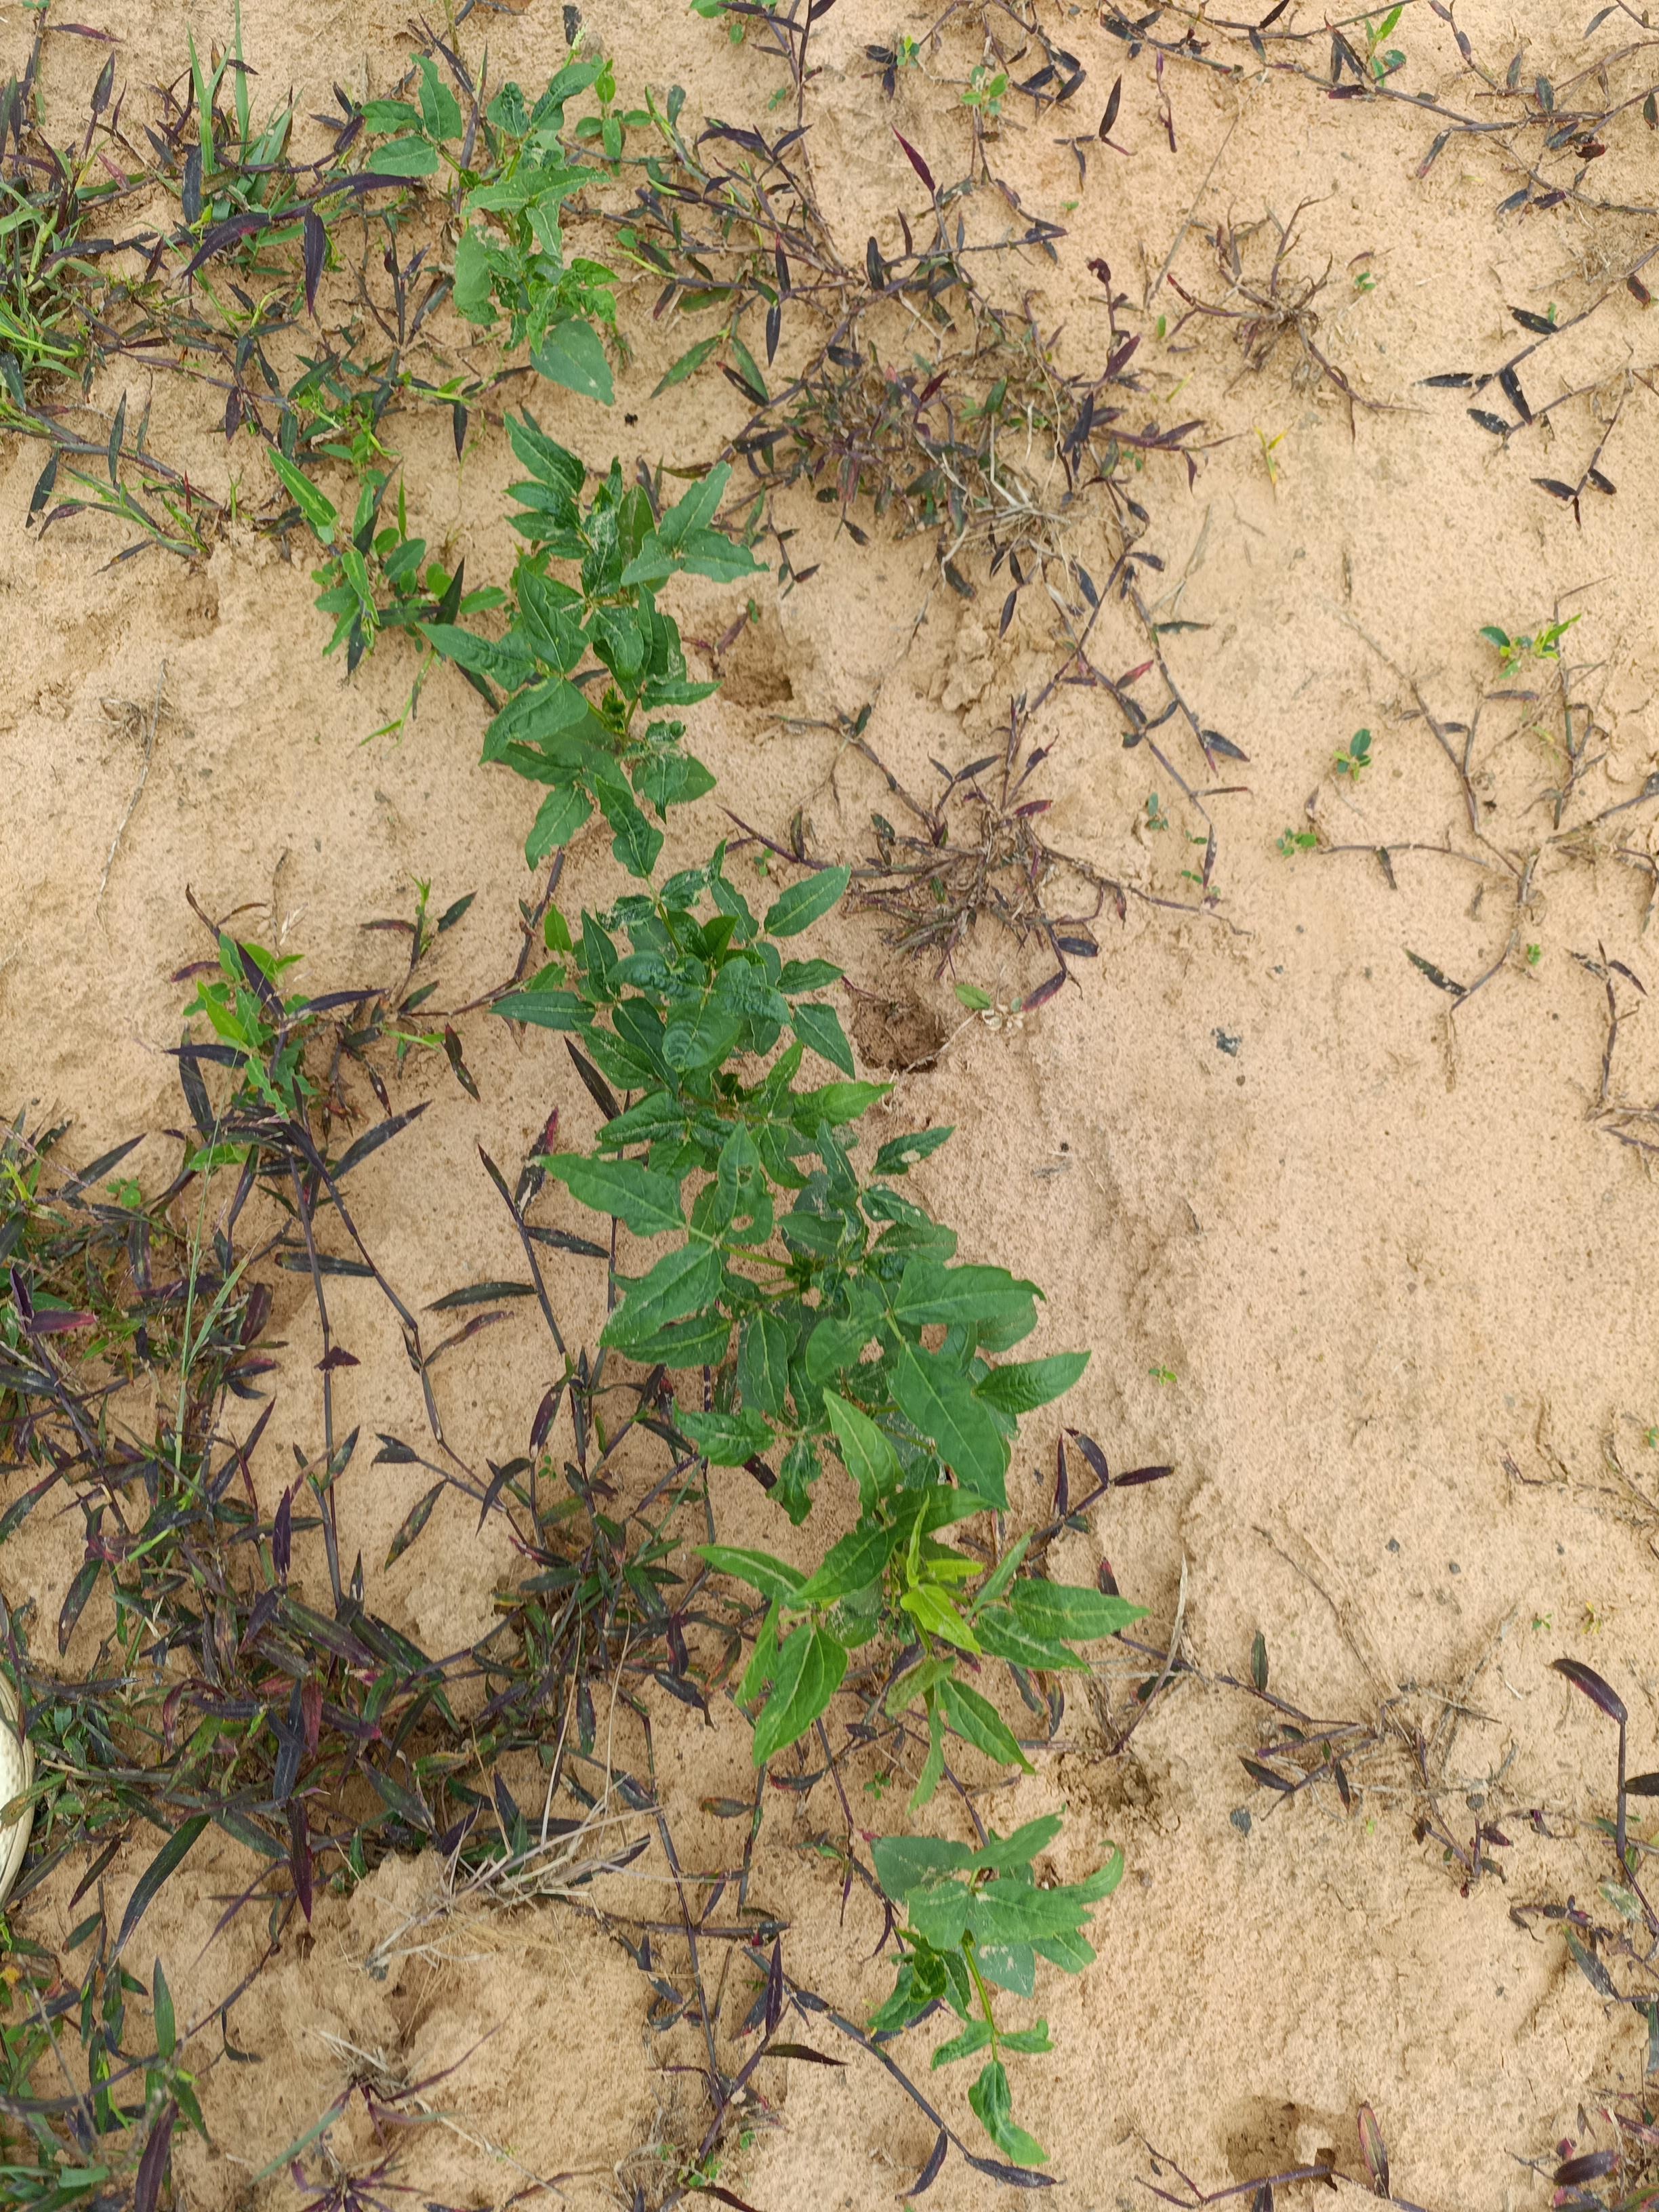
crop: cowpea
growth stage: emergence
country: Nigeria
